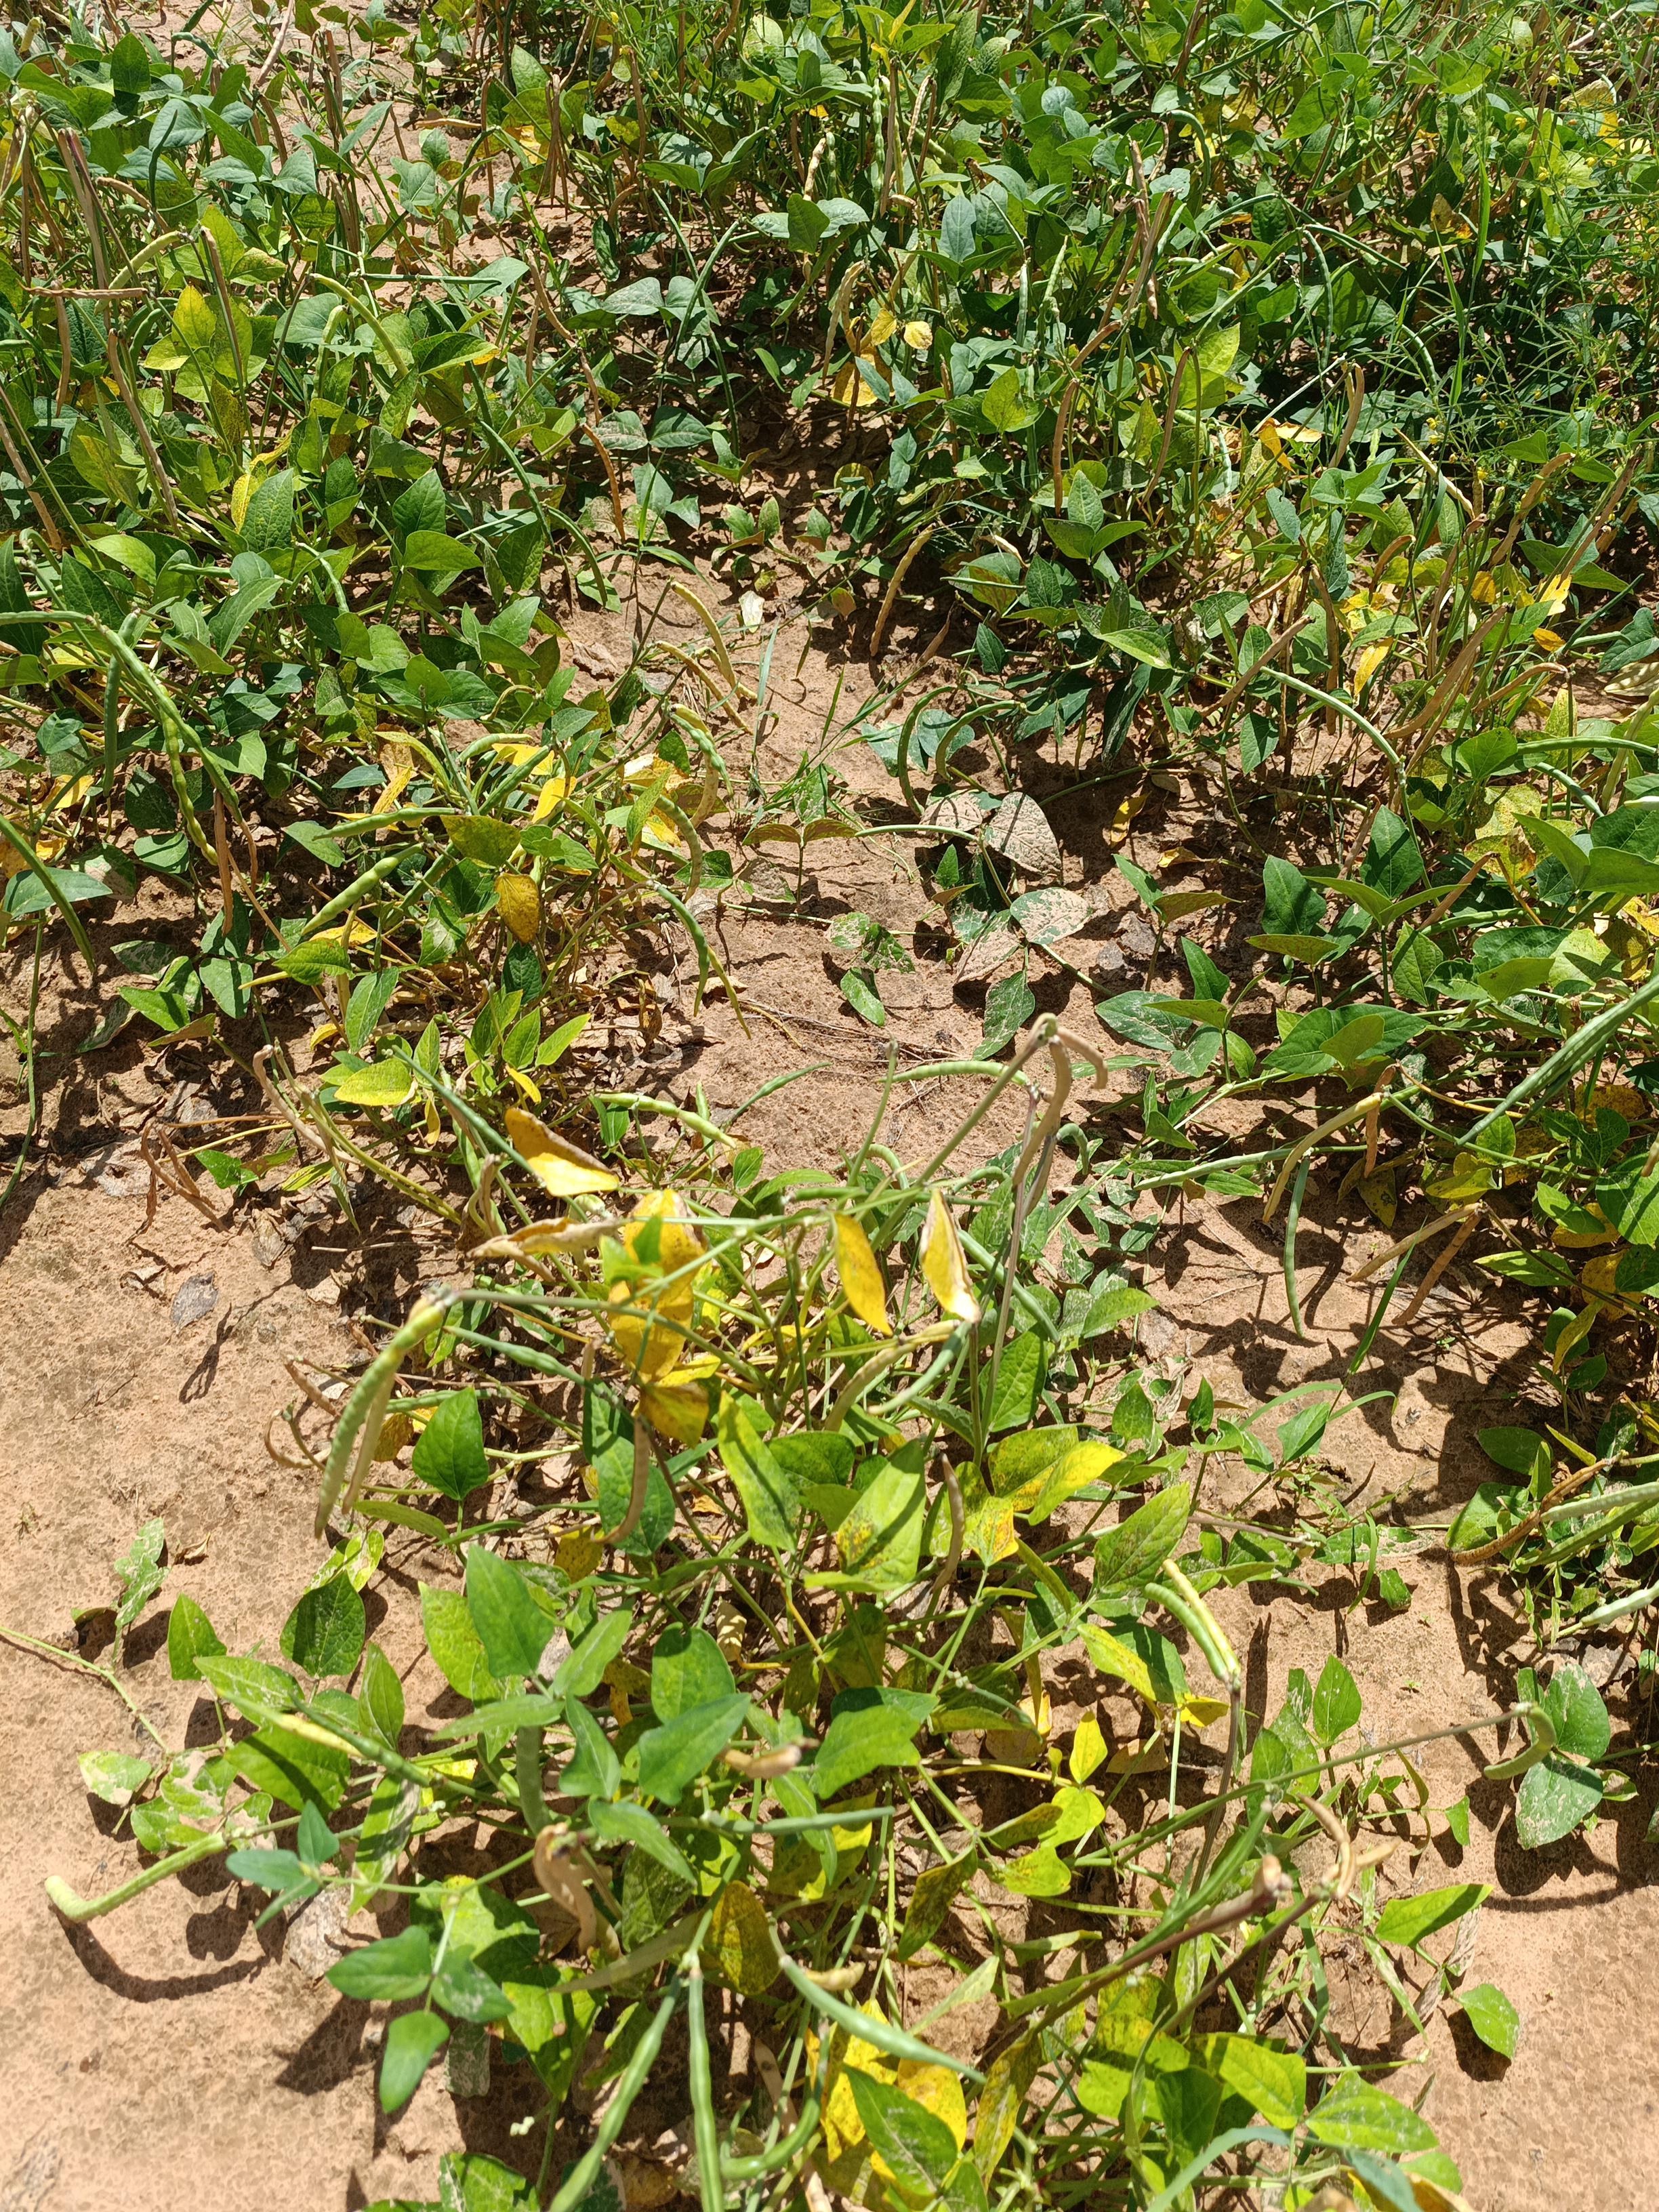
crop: cowpea
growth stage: maturity
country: Nigeria
